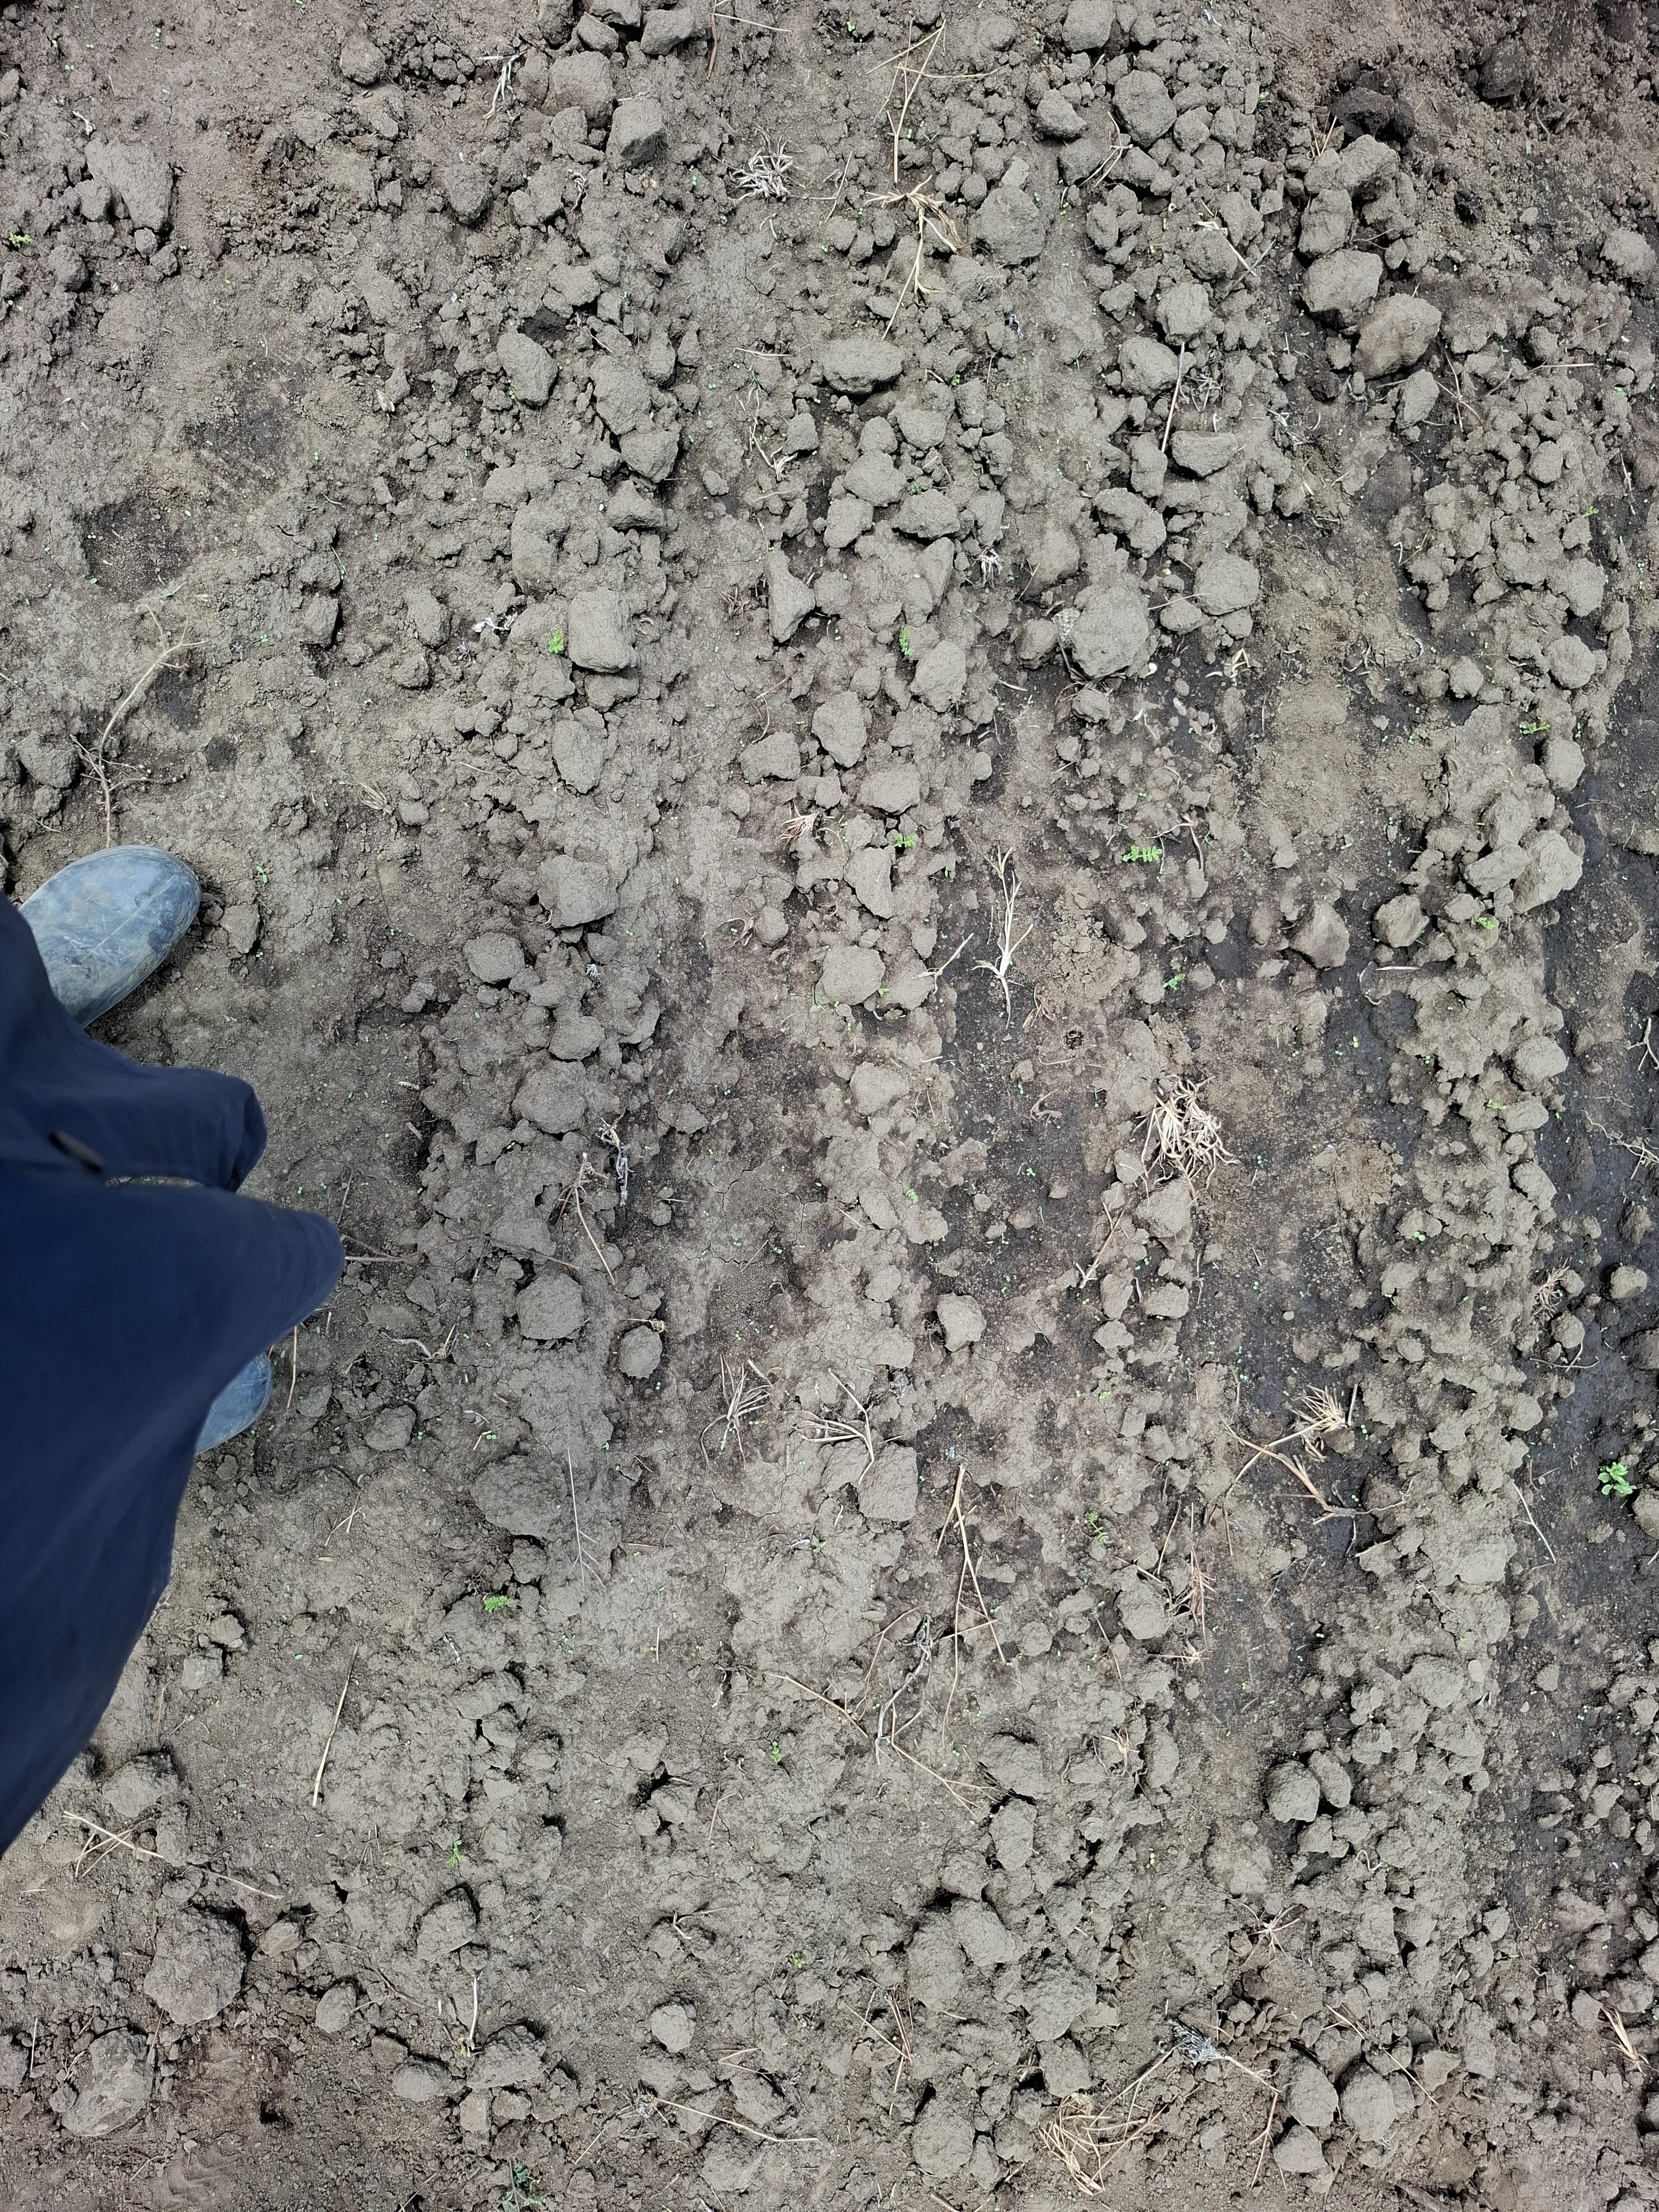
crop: chickpea
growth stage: emergence
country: Tanzania
